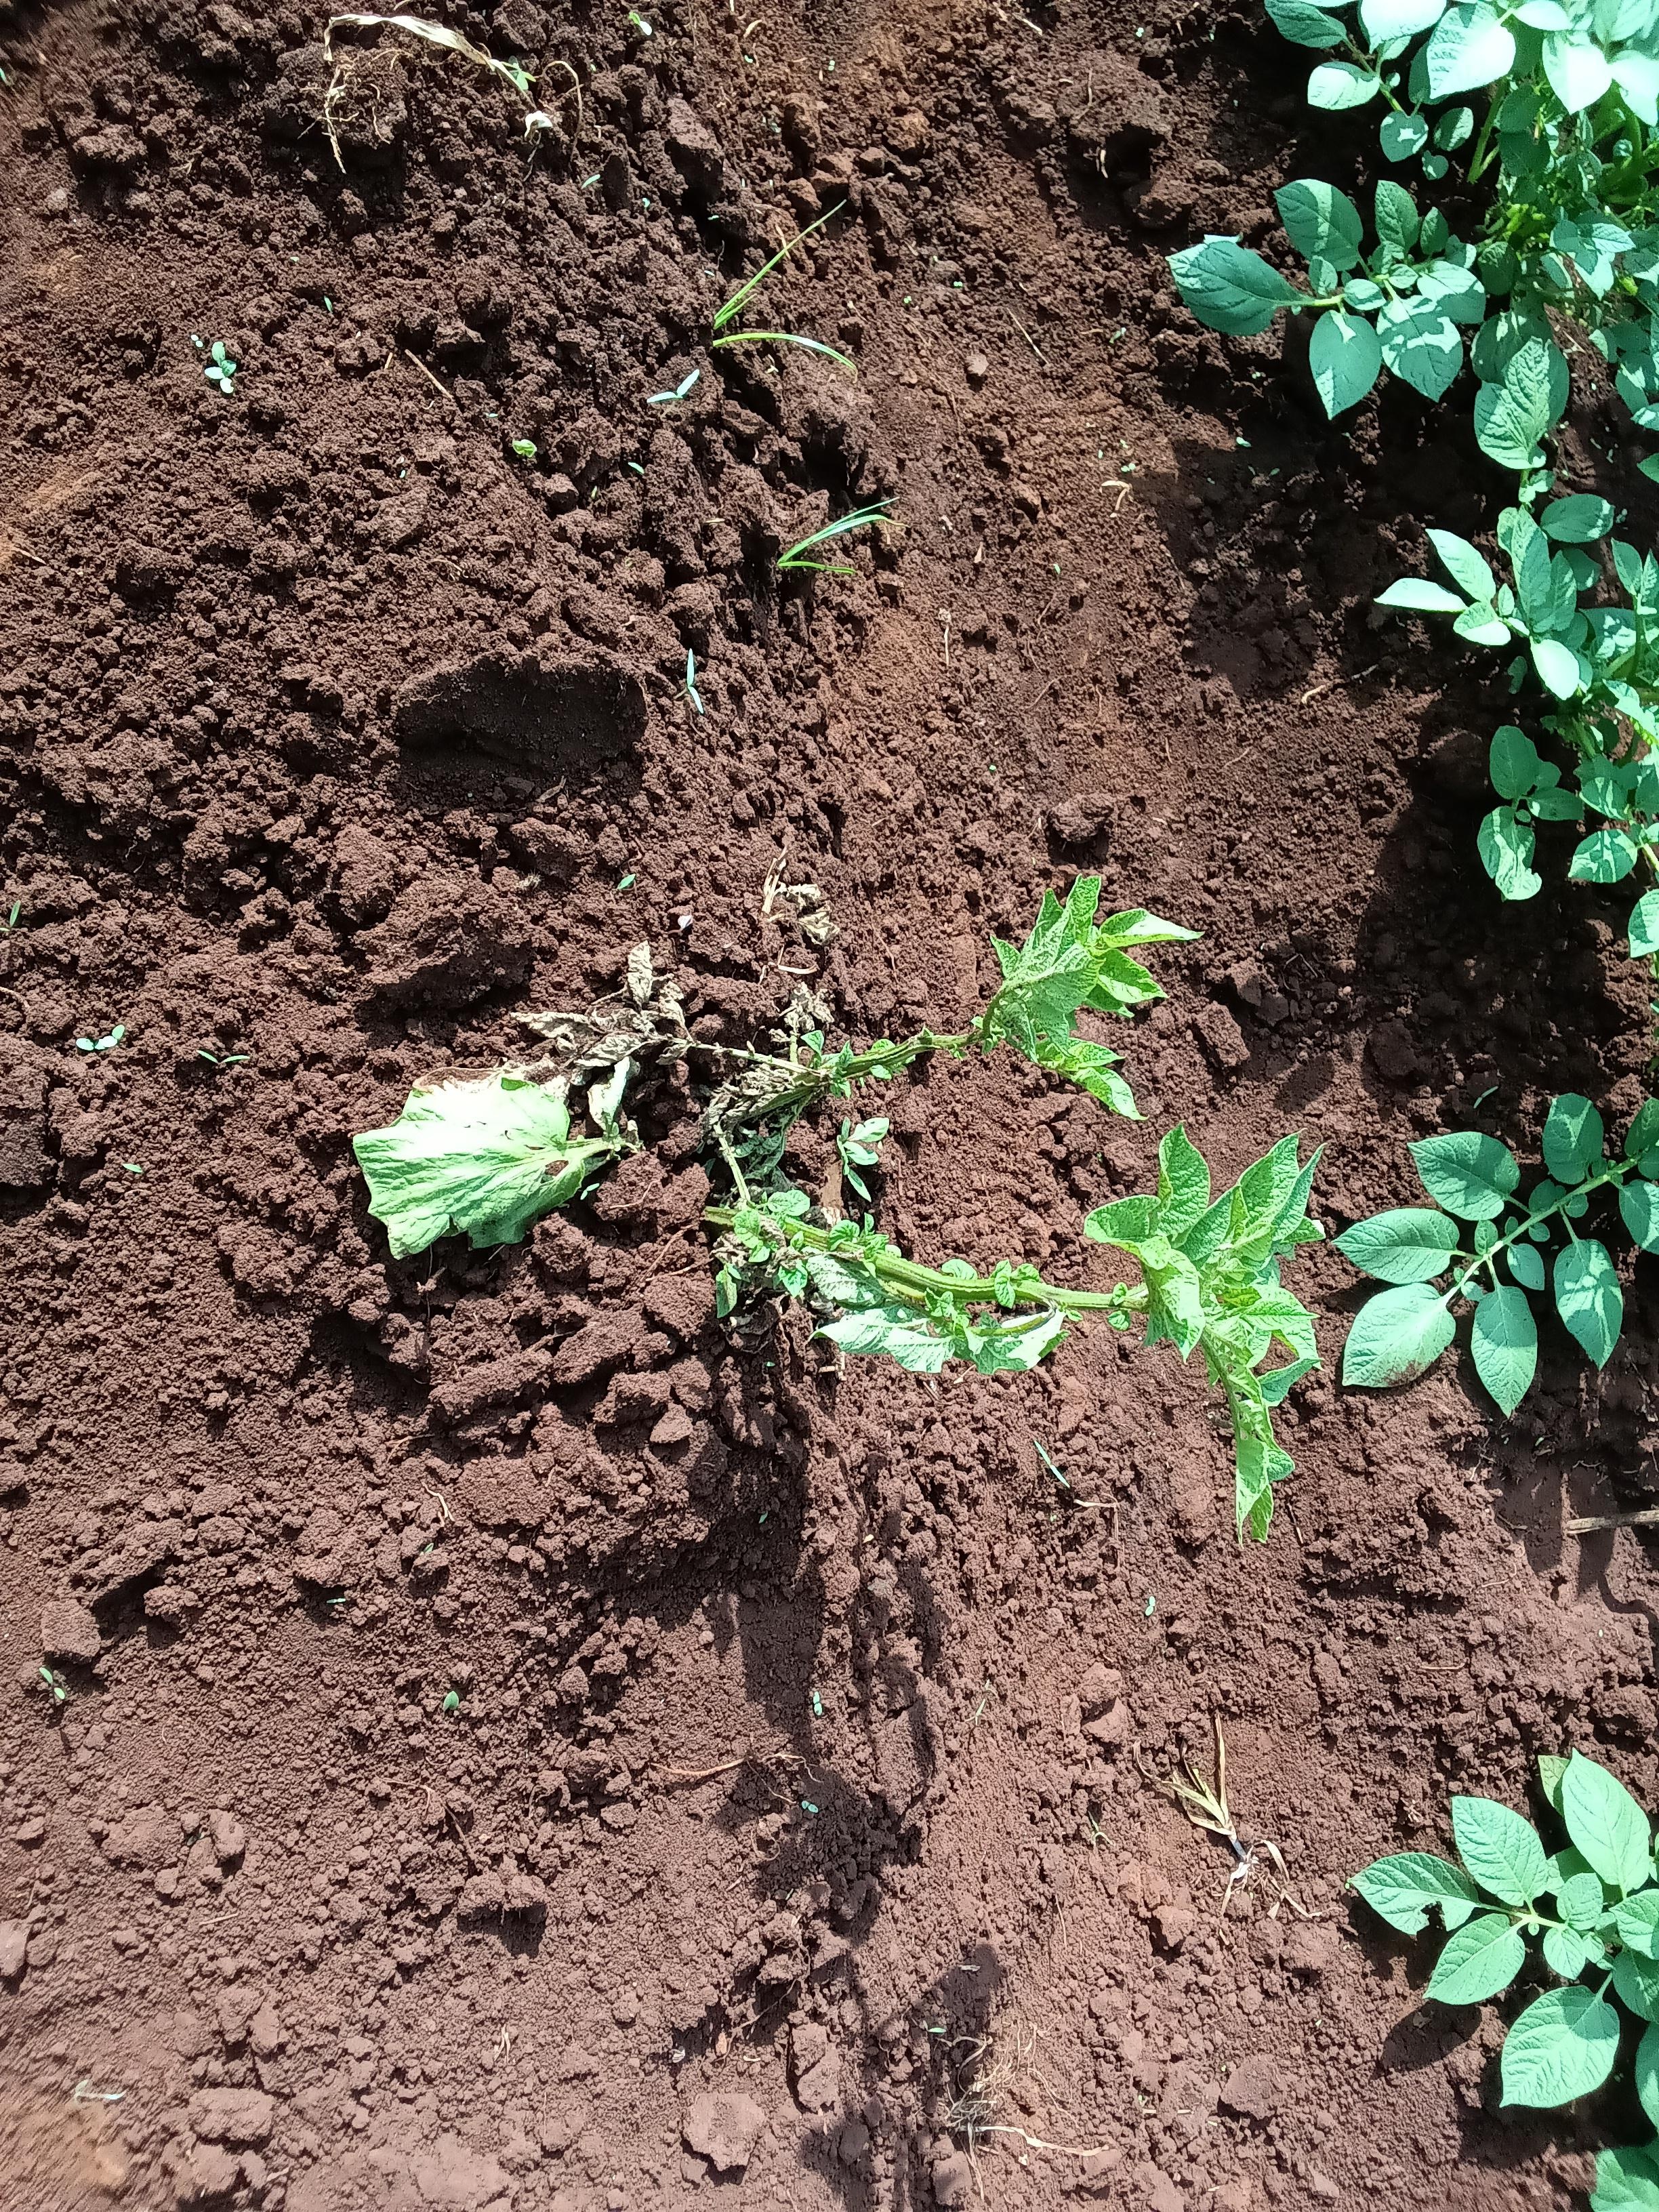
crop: potato
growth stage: vegetative
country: Kenya
